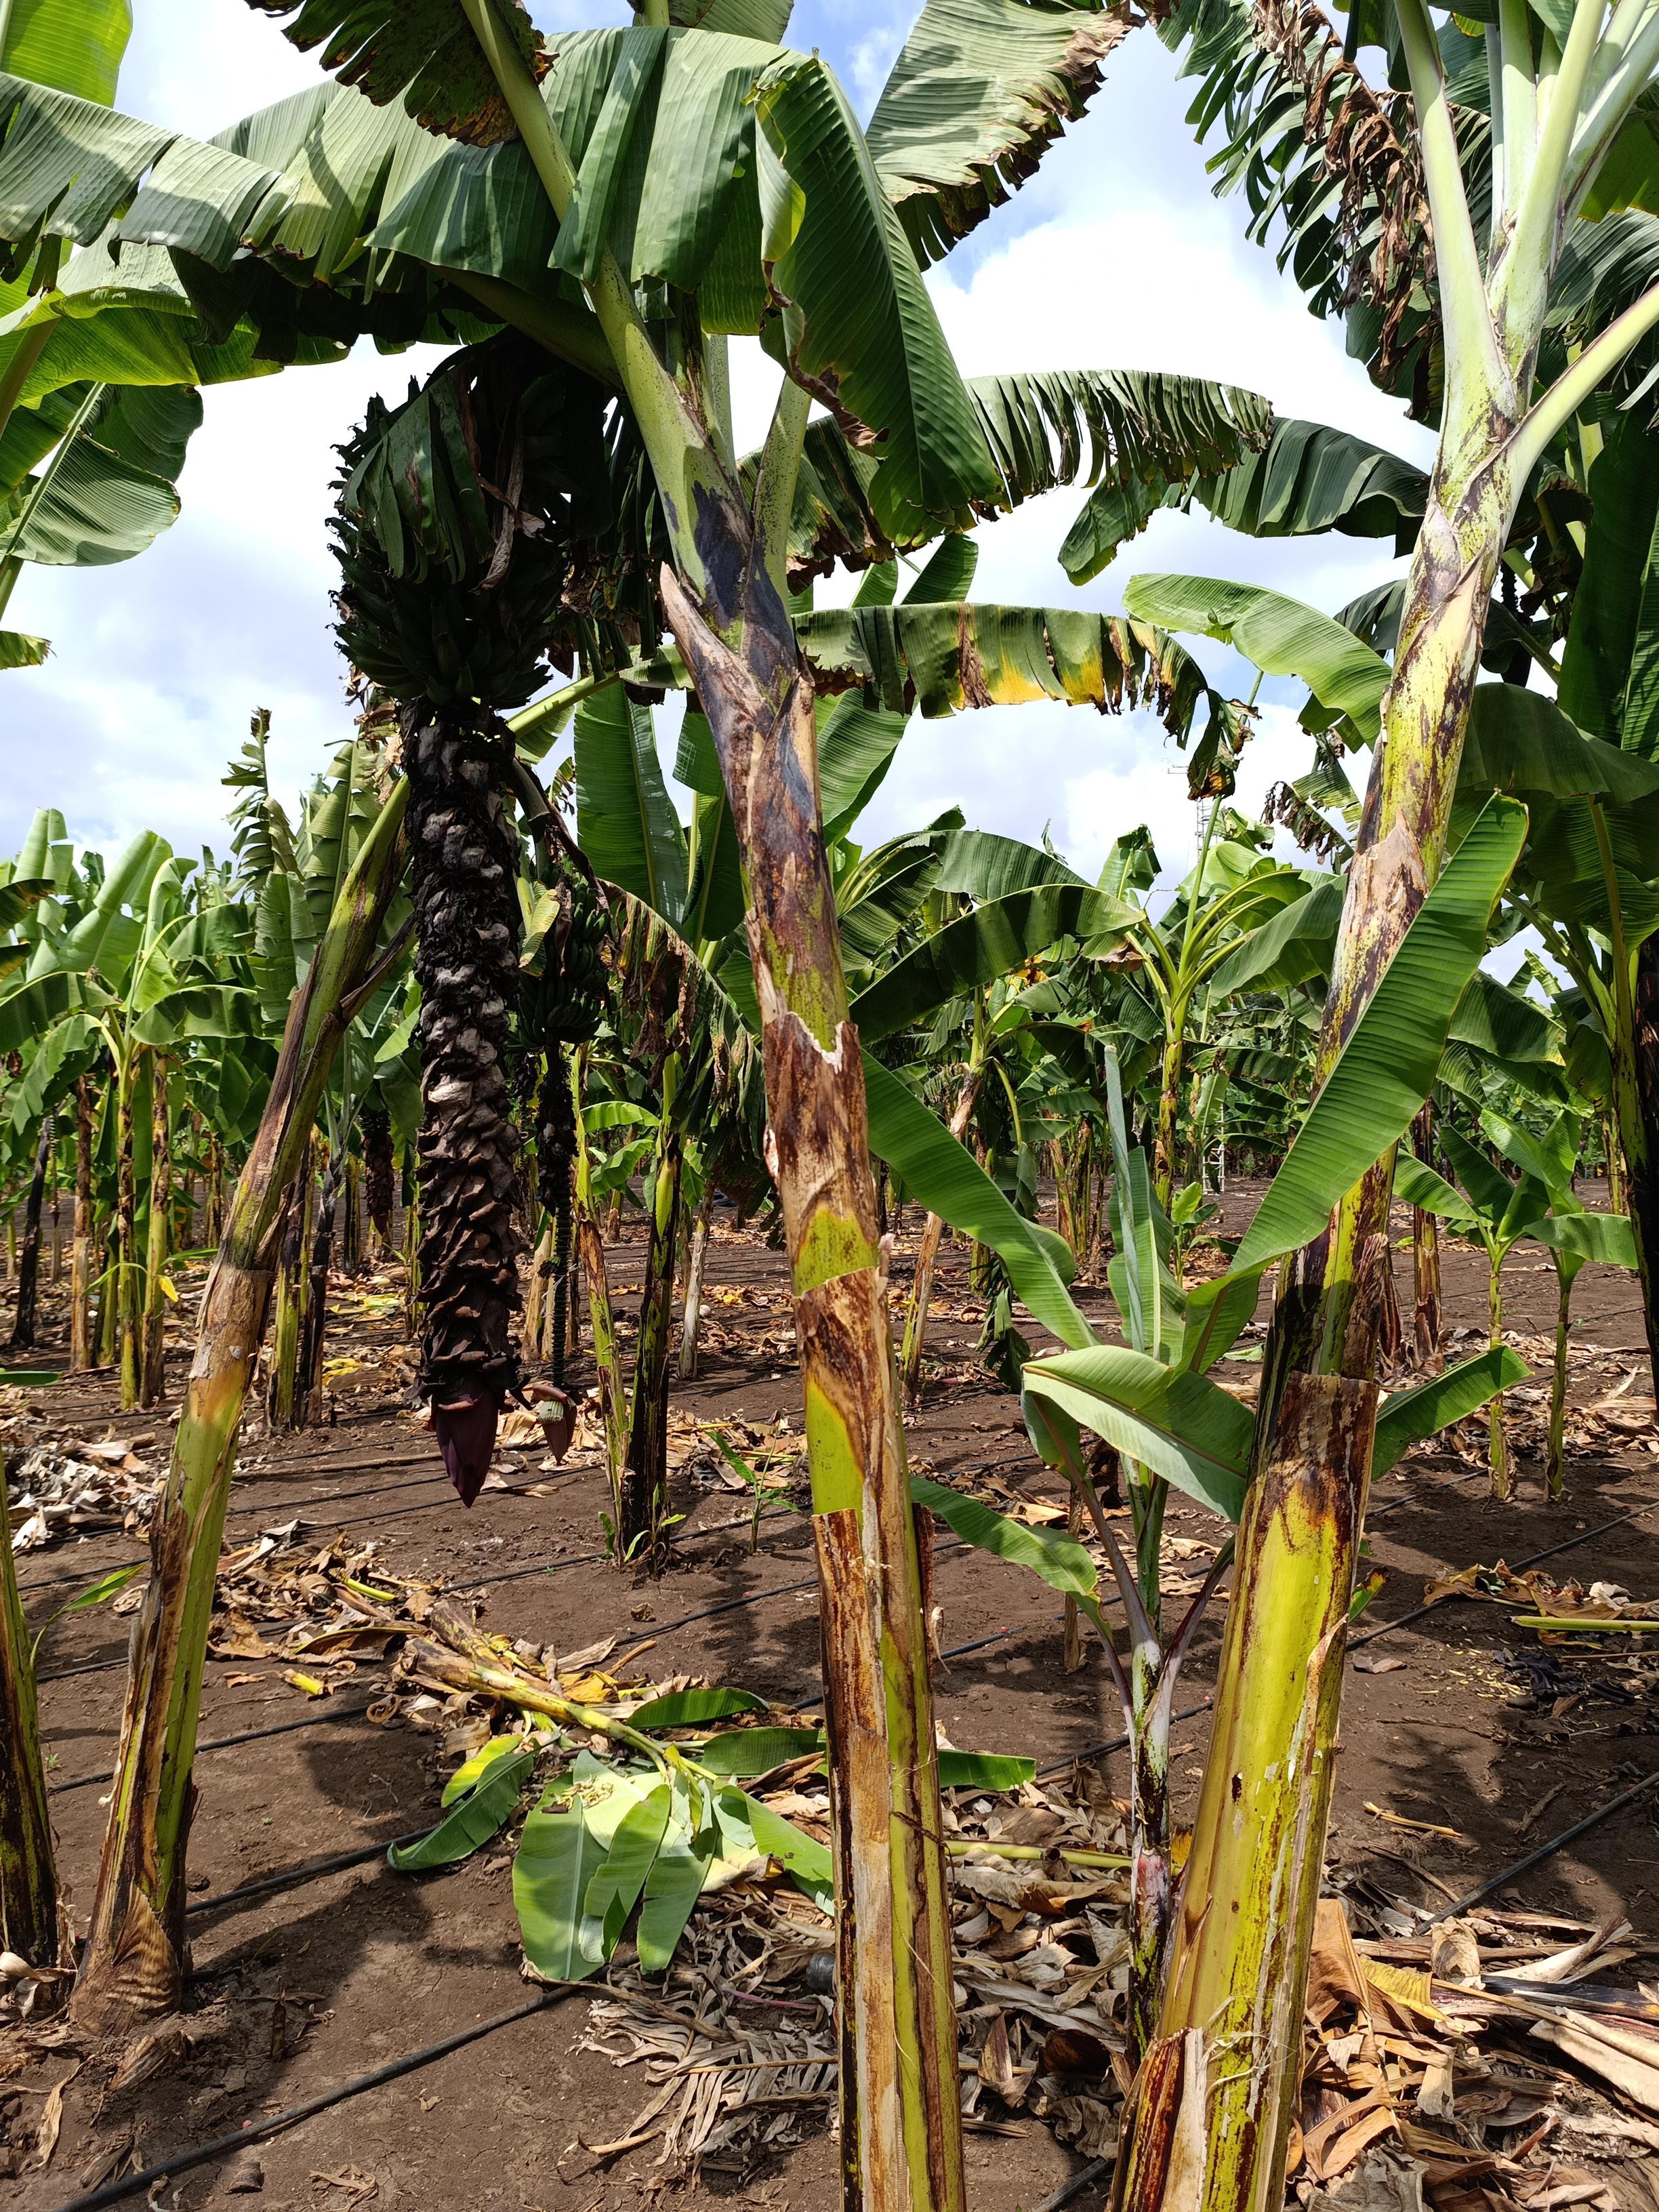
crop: banana
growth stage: development fruit
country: Tanzania
